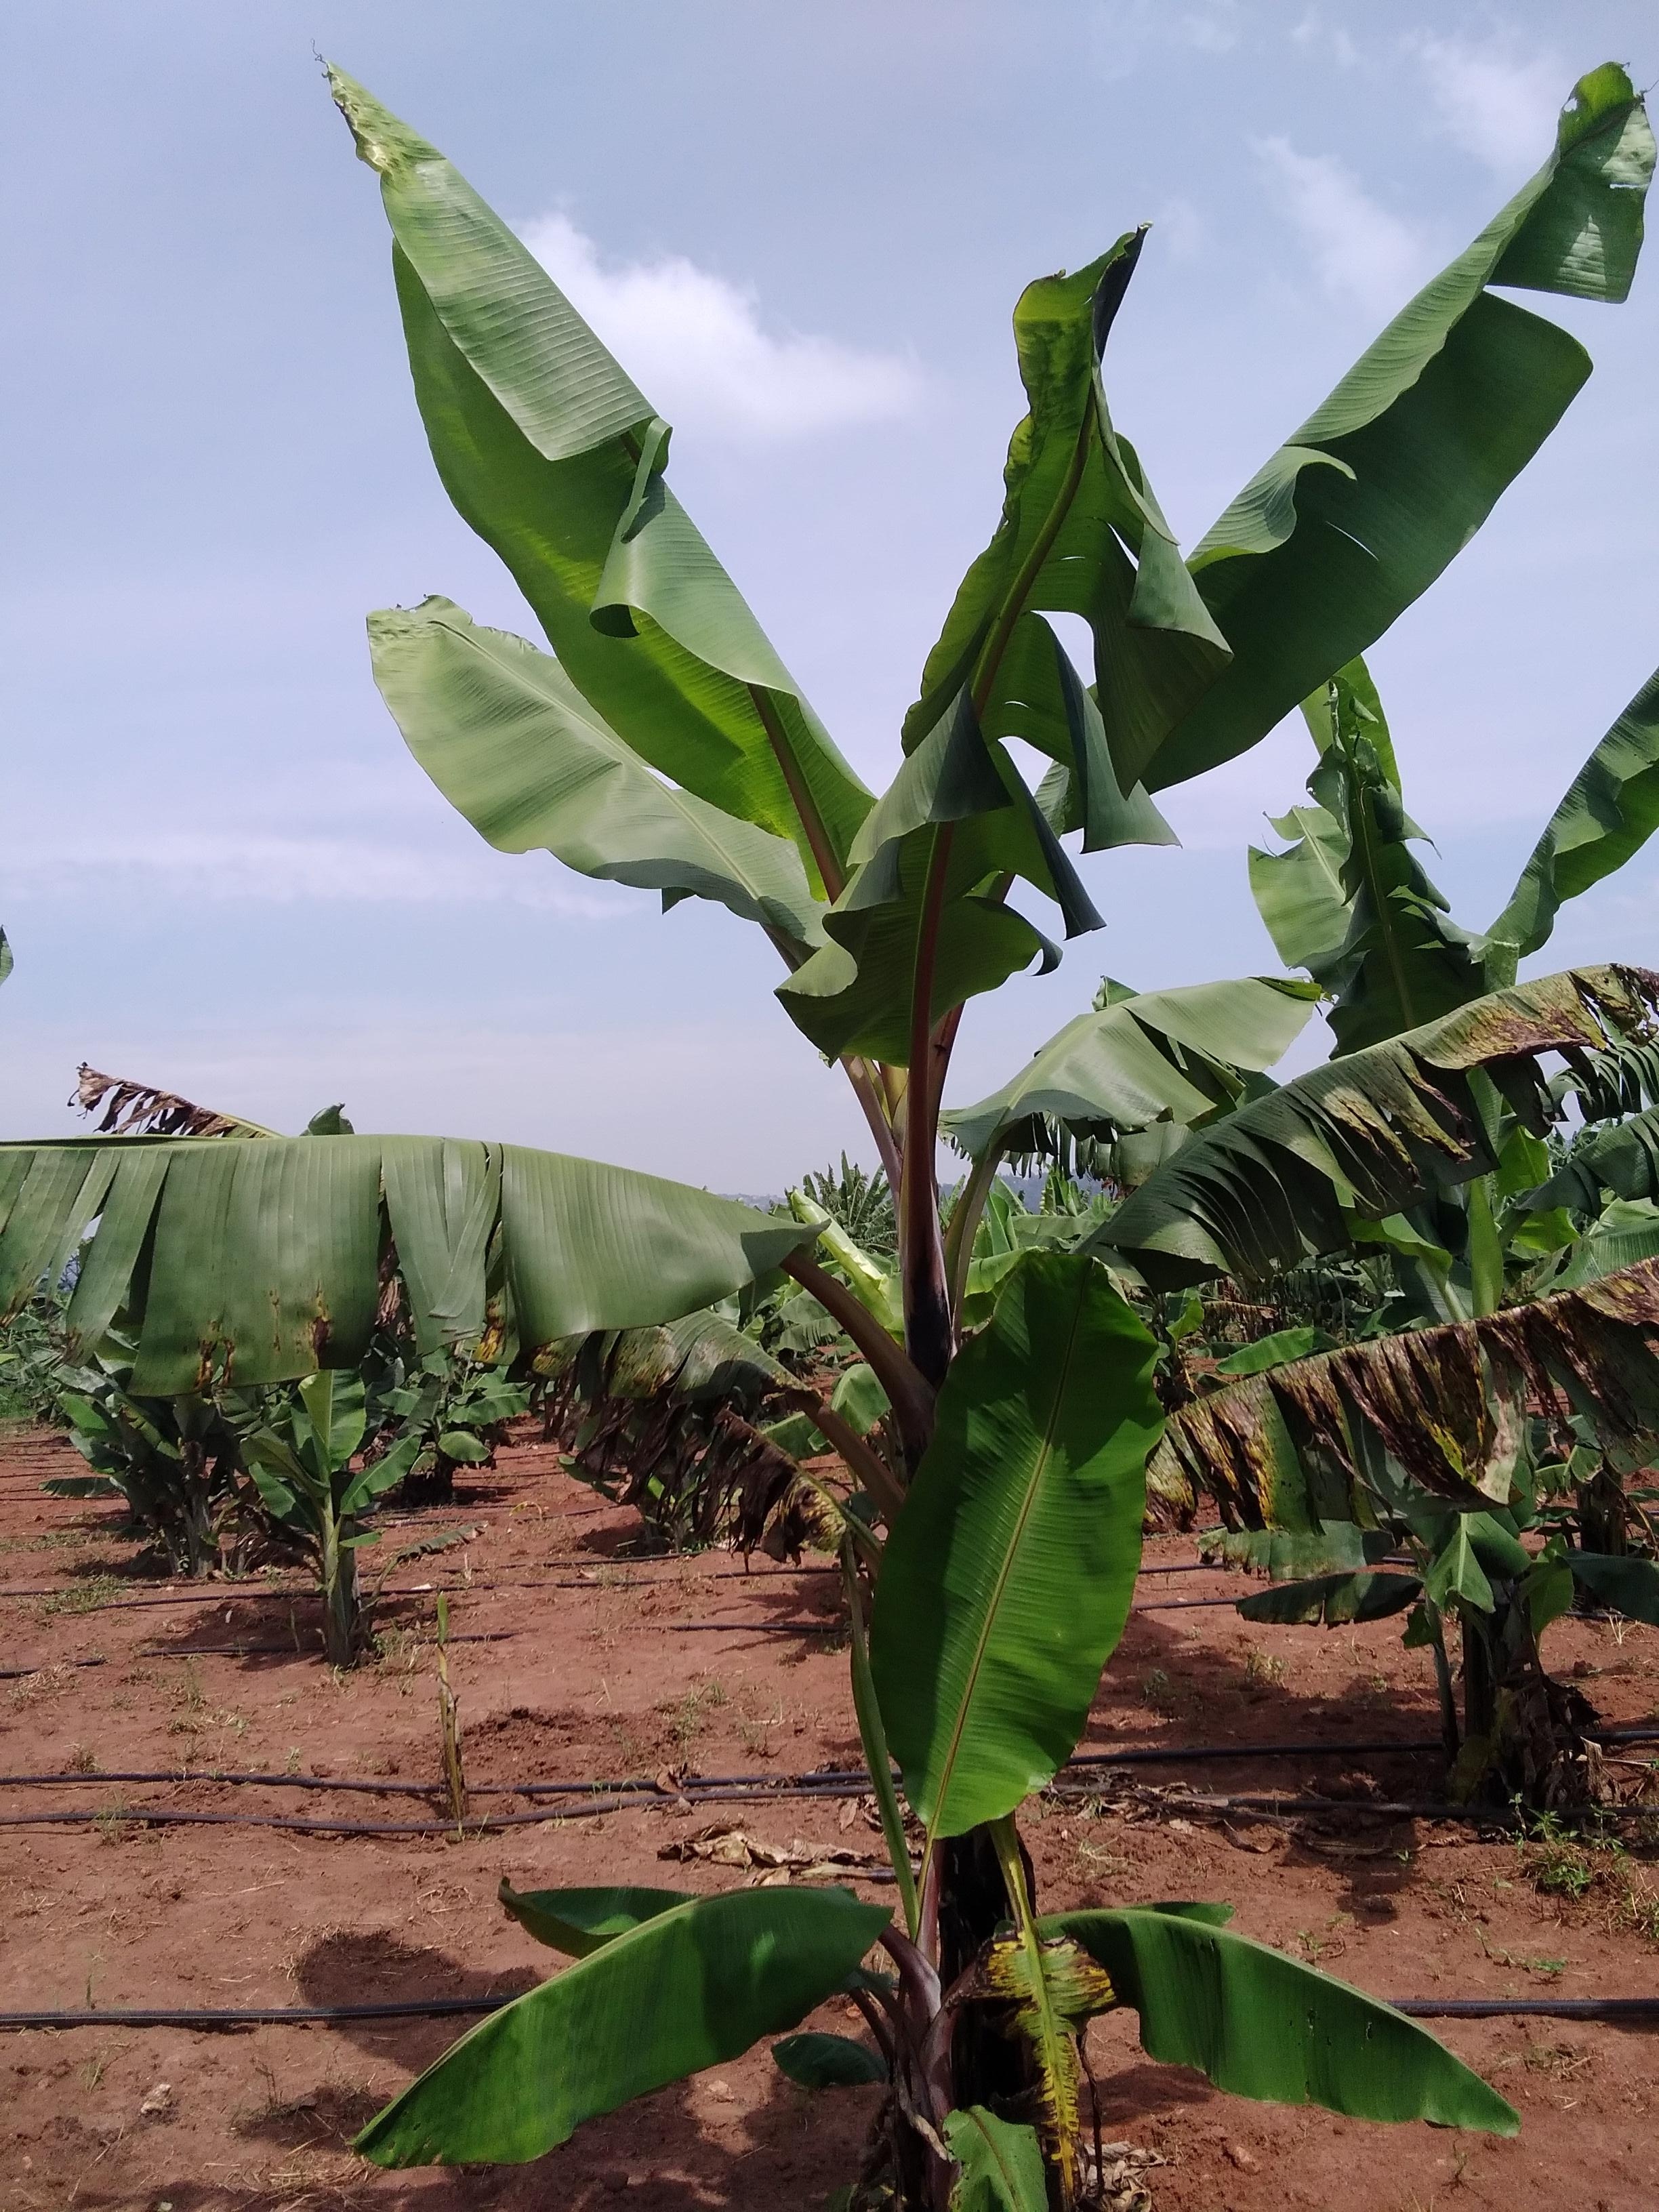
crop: banana
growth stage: vegetative
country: Uganda
